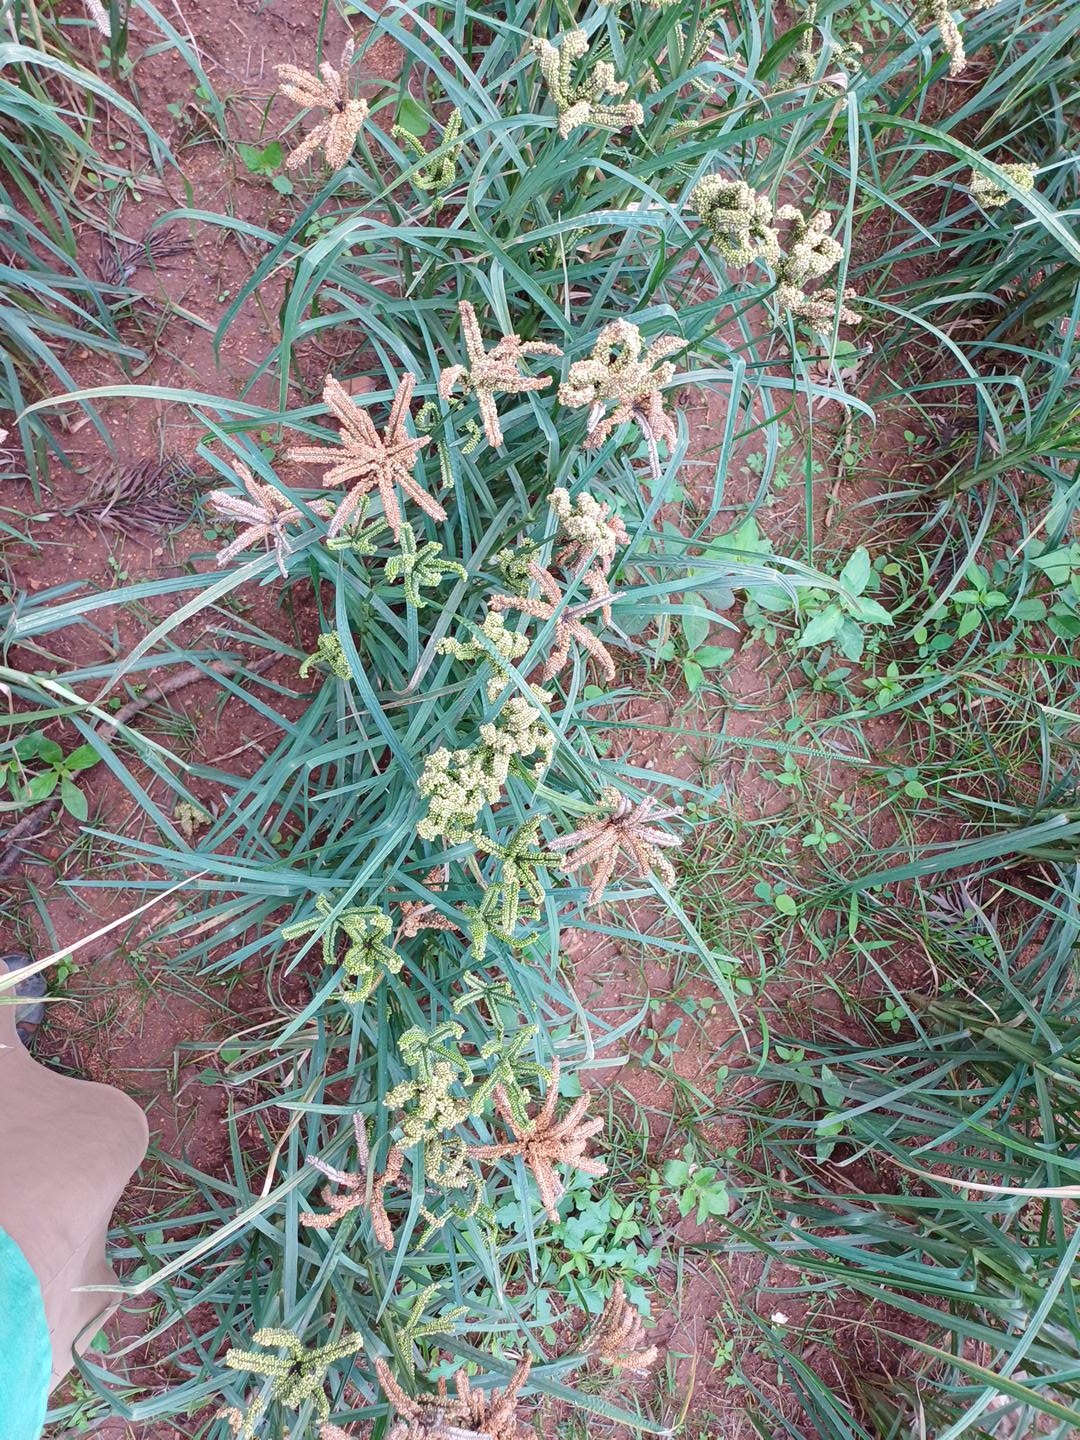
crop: finger millet
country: Kenya
